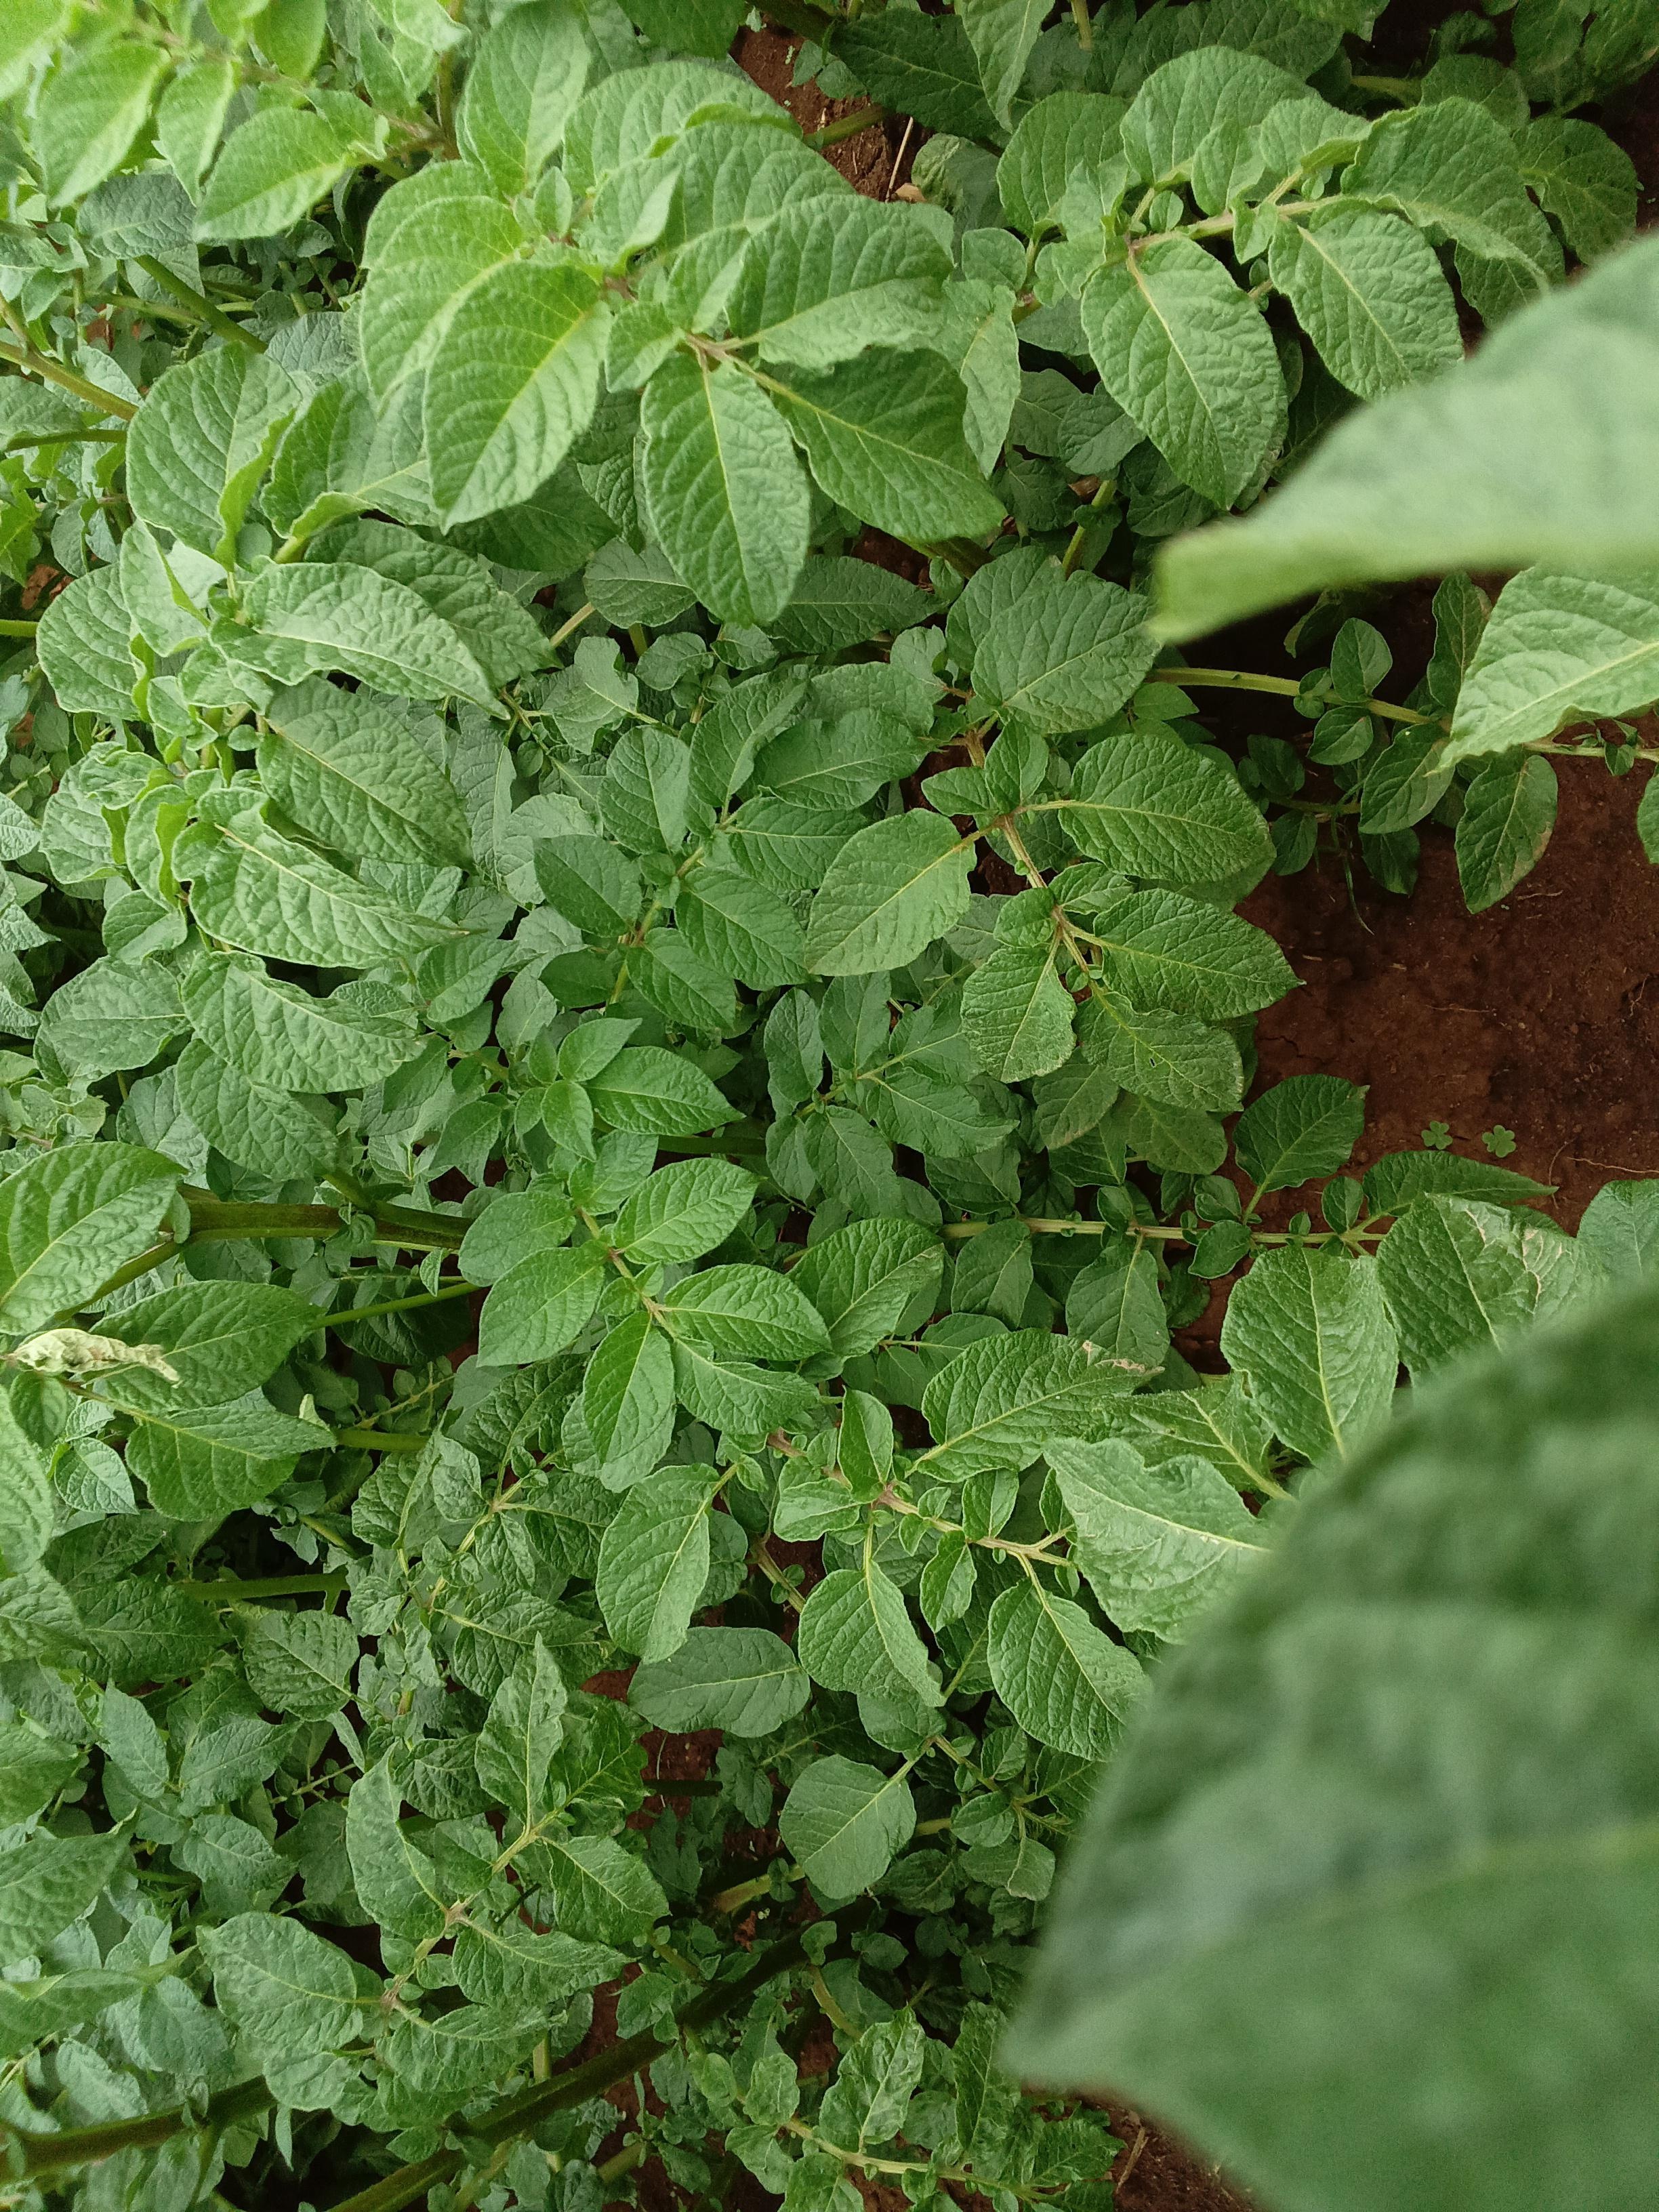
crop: potato
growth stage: vegetative
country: Kenya
